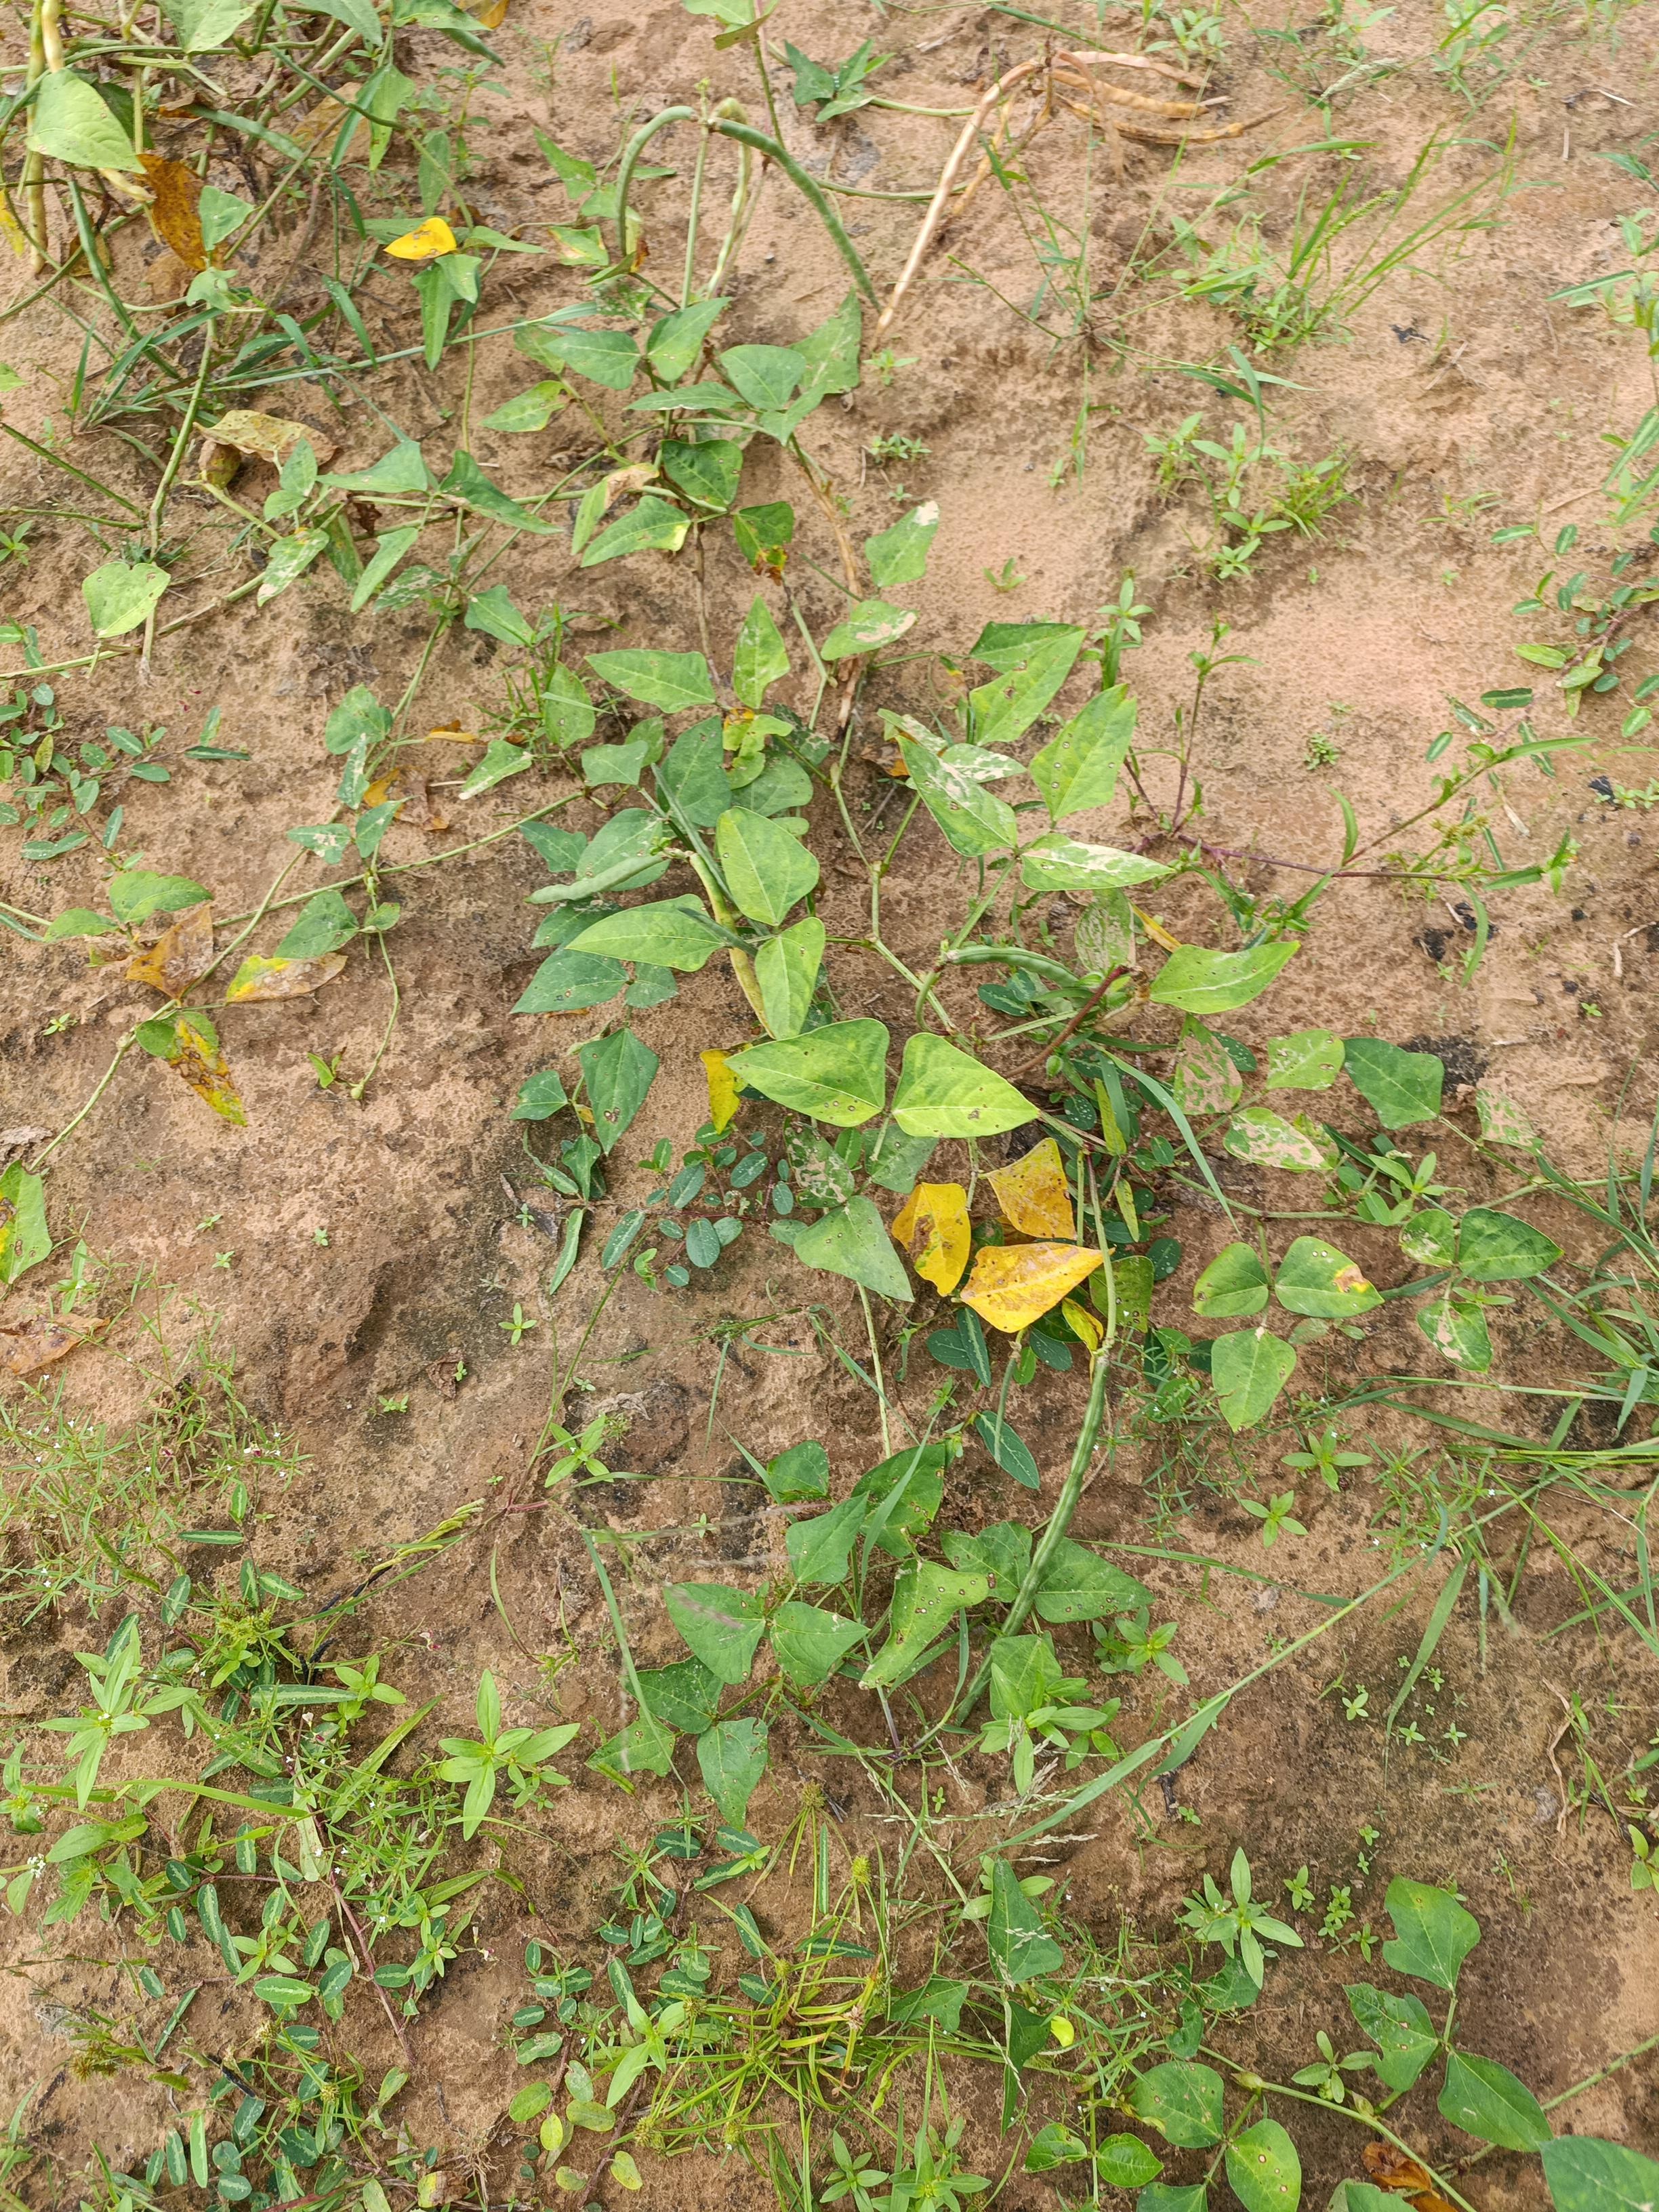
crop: cowpea
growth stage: maturity
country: Nigeria
